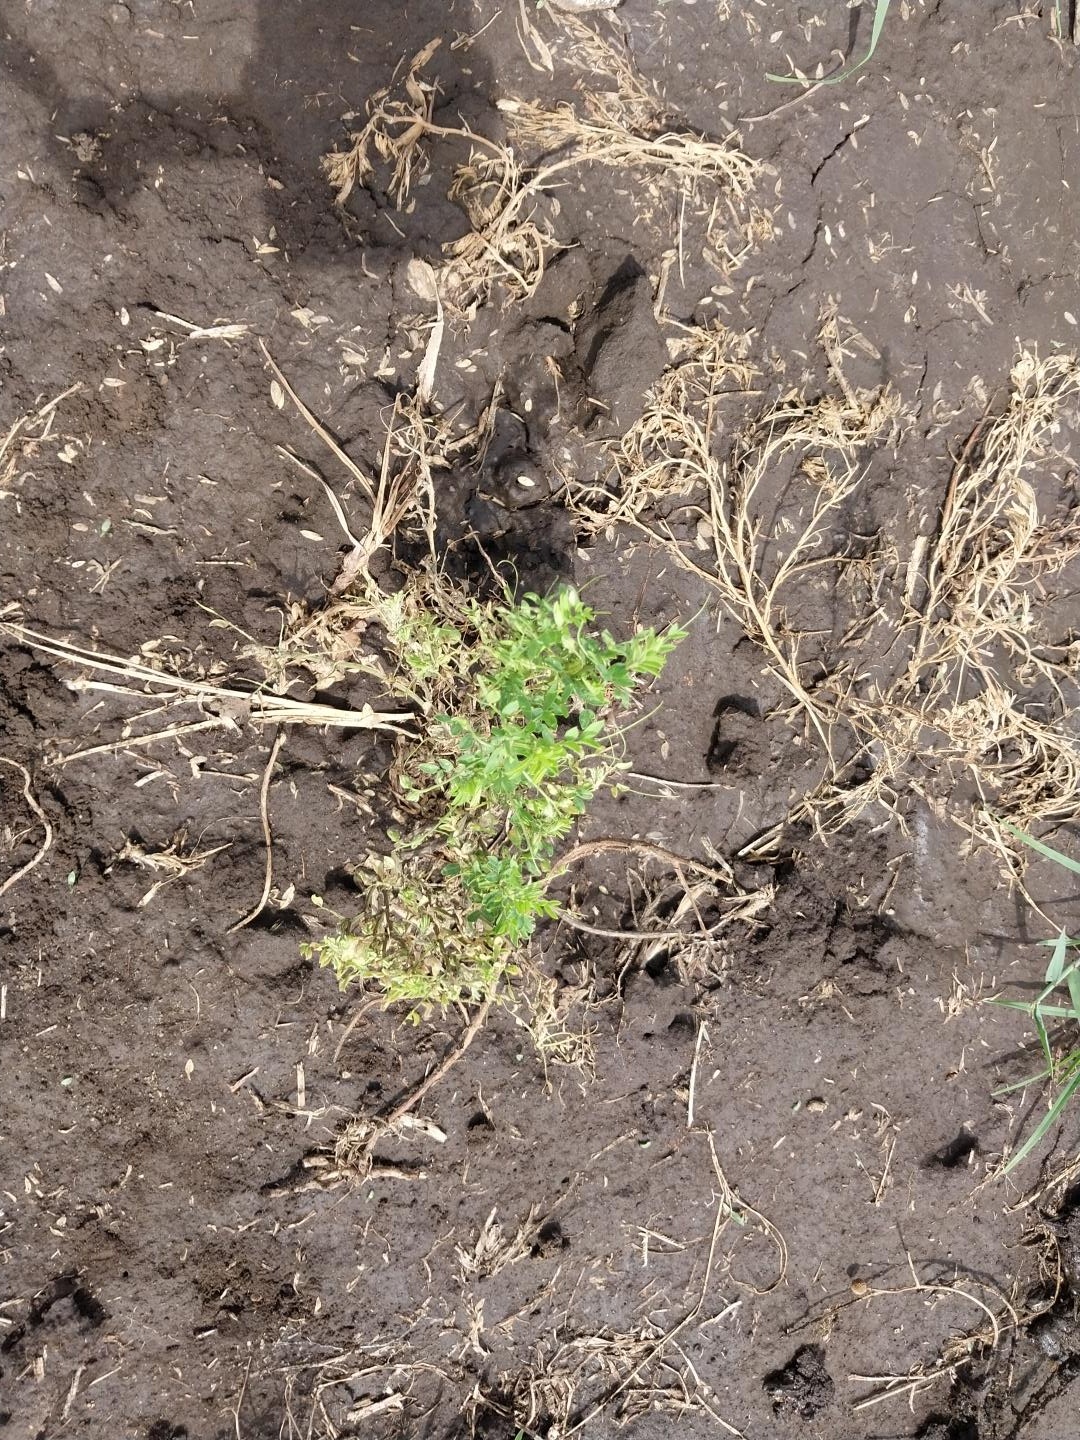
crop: lentil
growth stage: development pod
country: Tanzania
